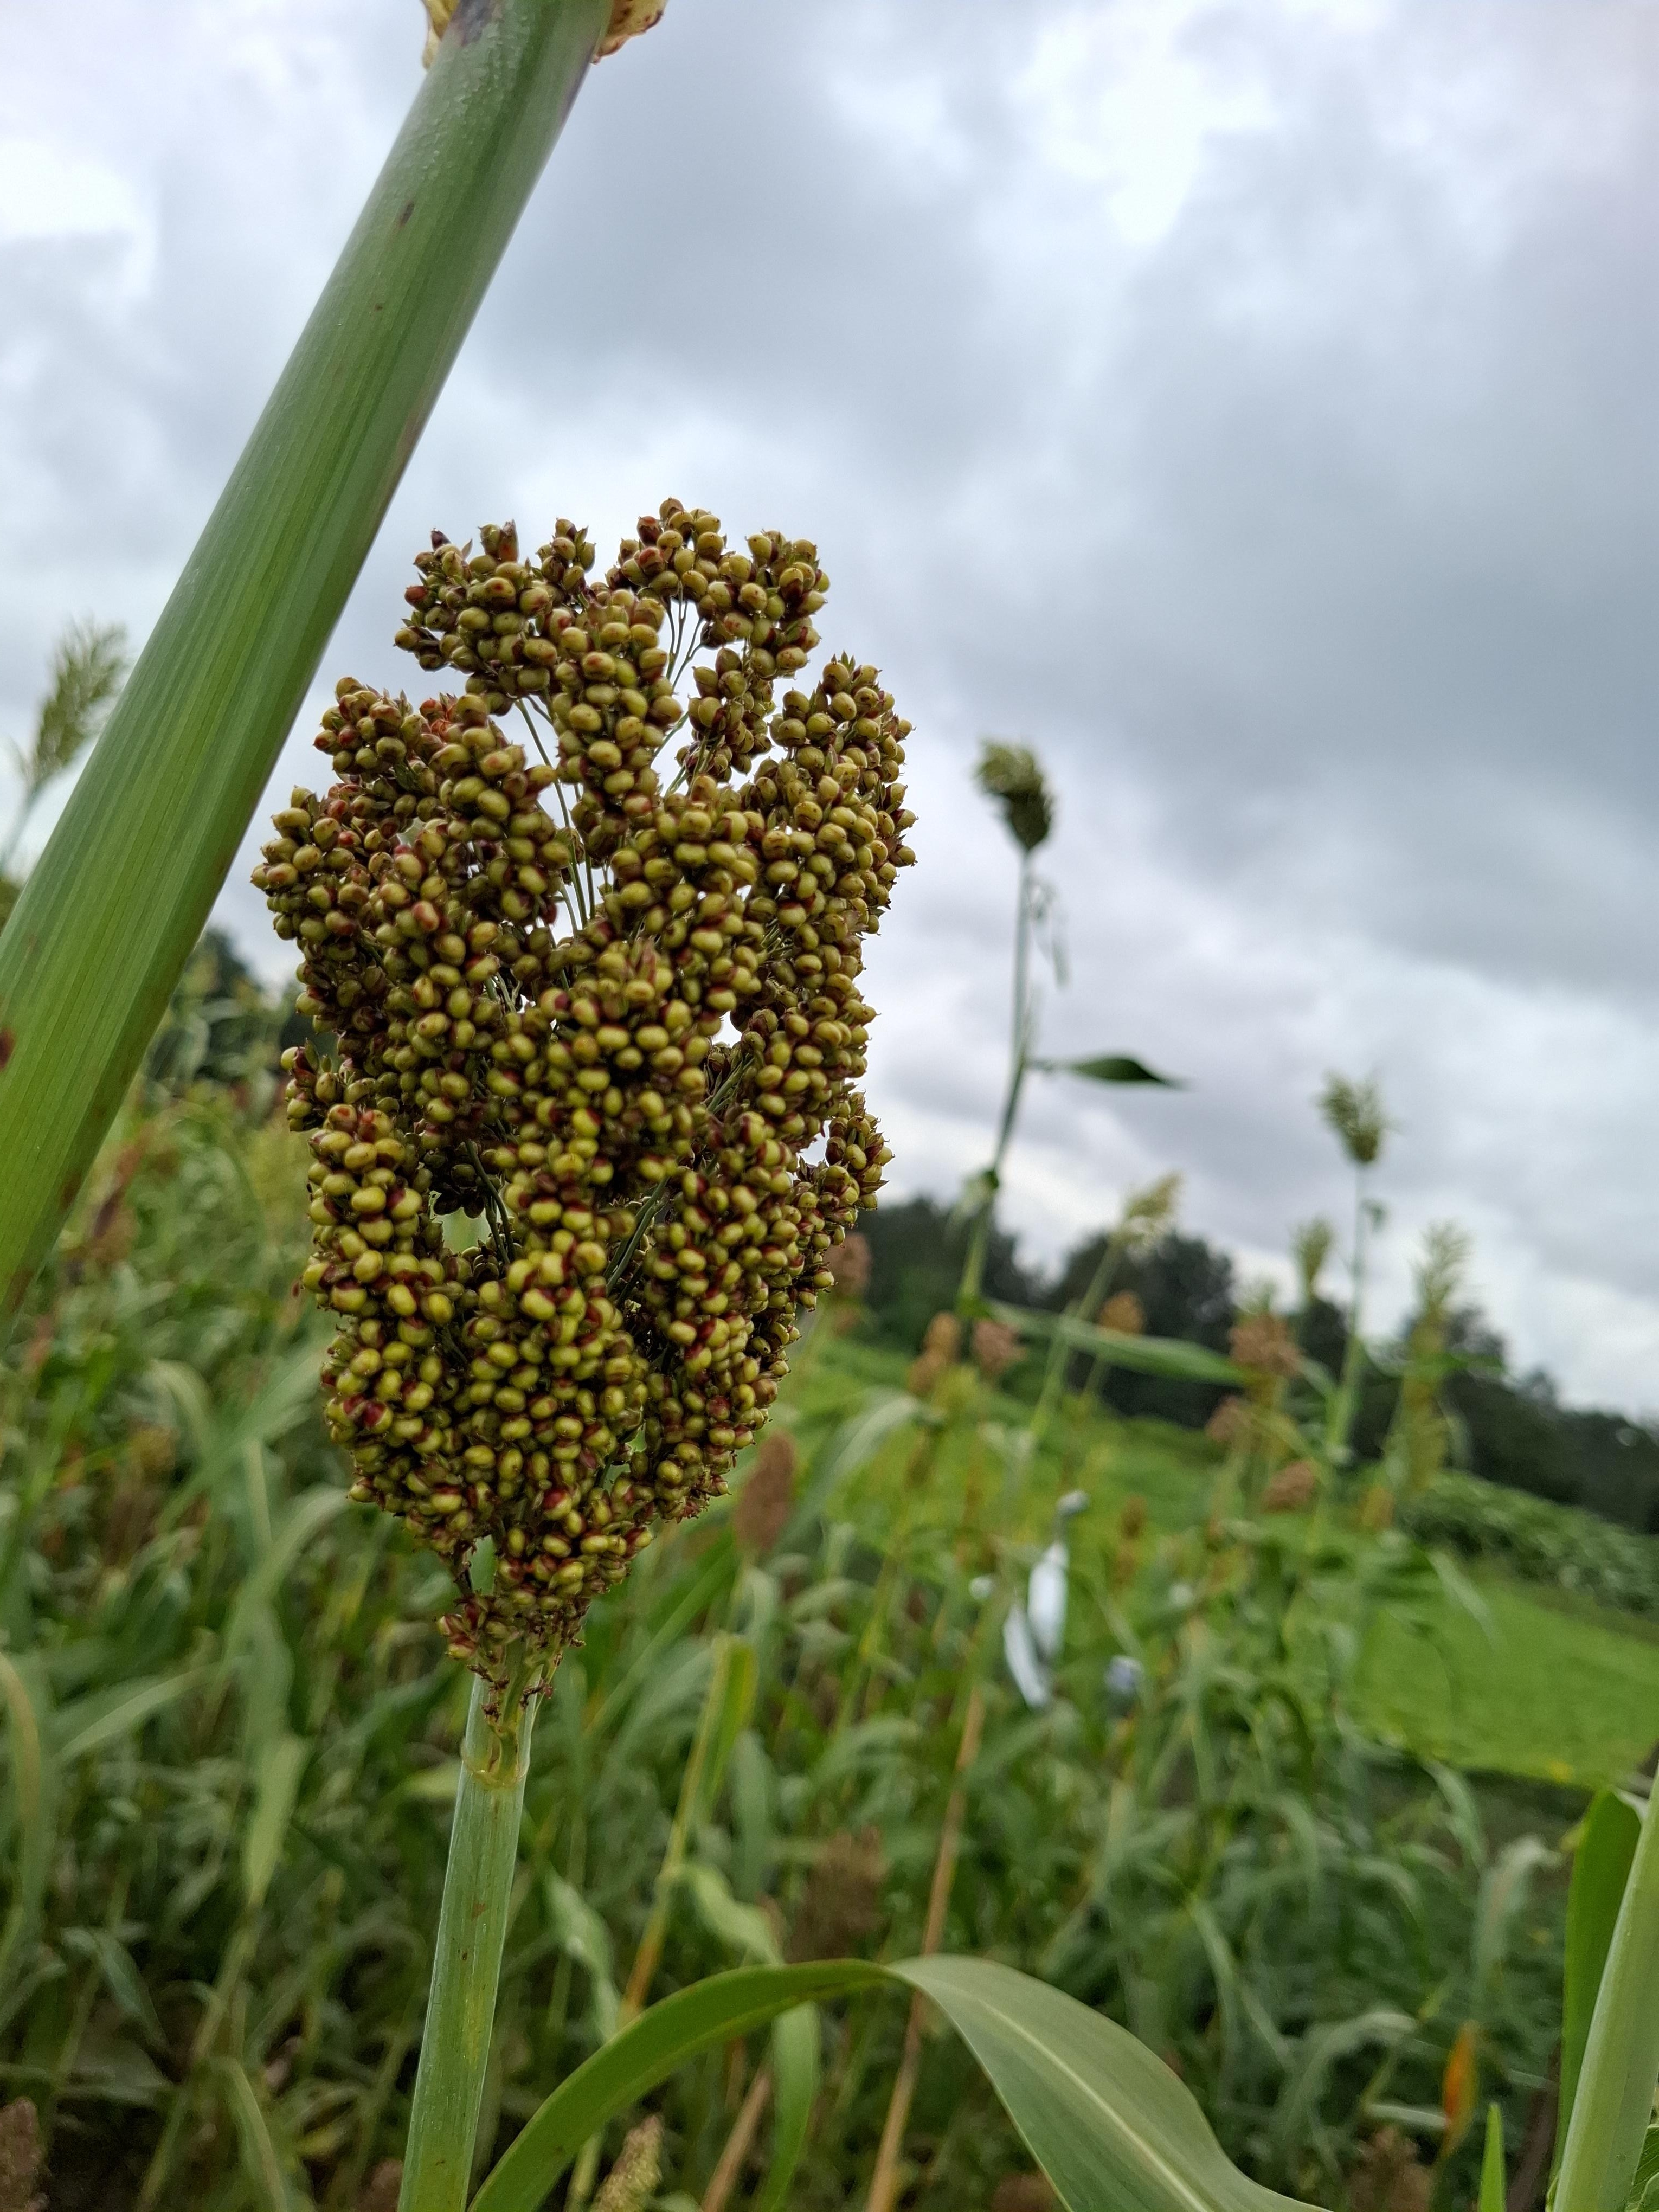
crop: sorghum
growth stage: harvest maturity
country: Tanzania
